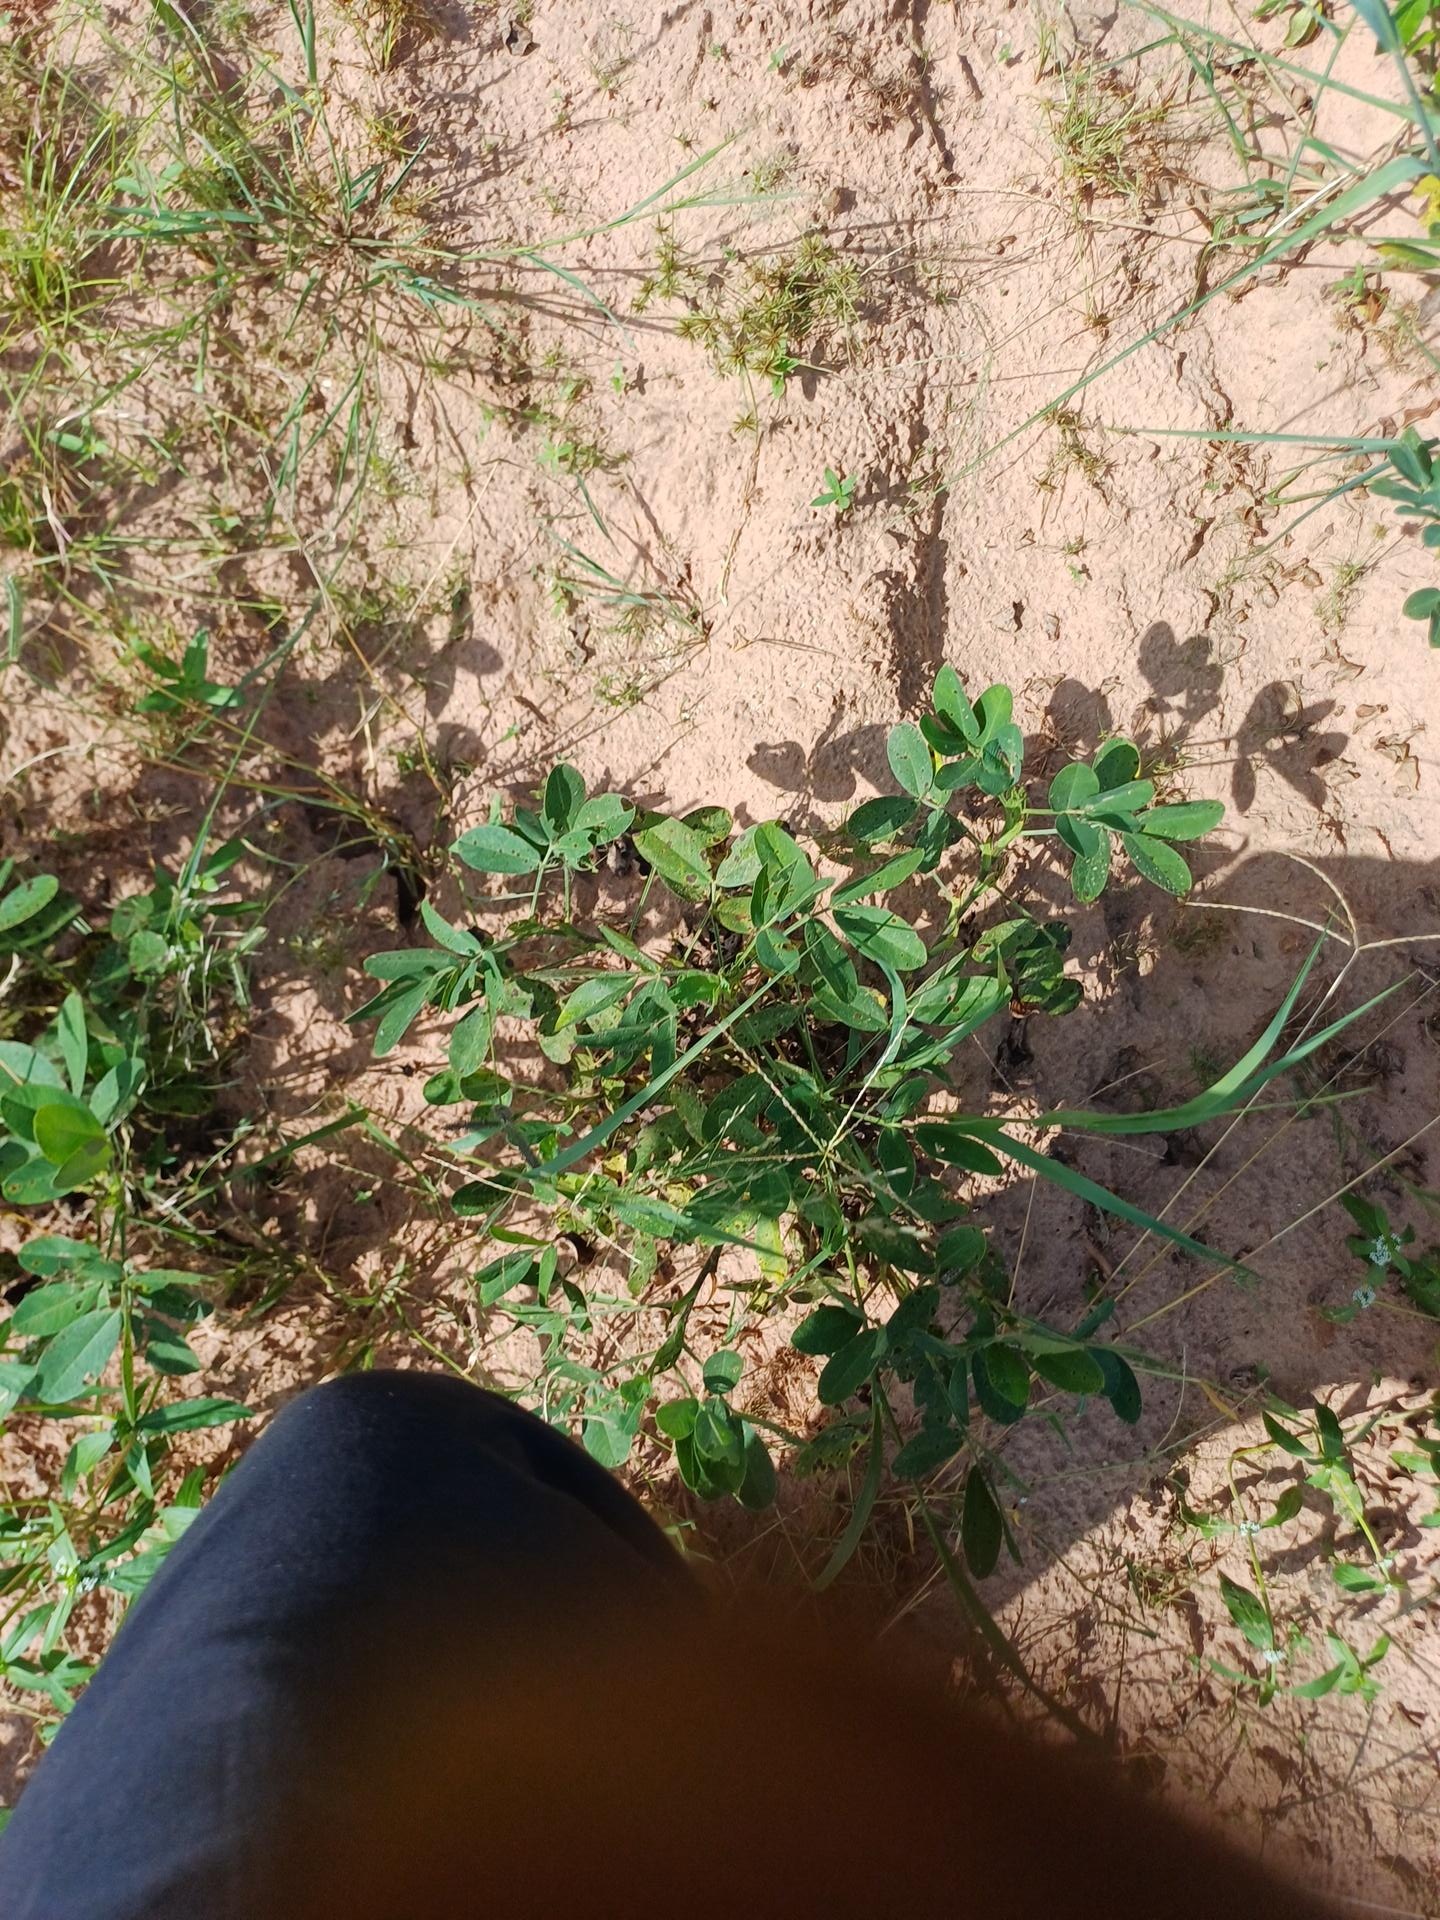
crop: groundnut
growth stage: flowering
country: Senegal
